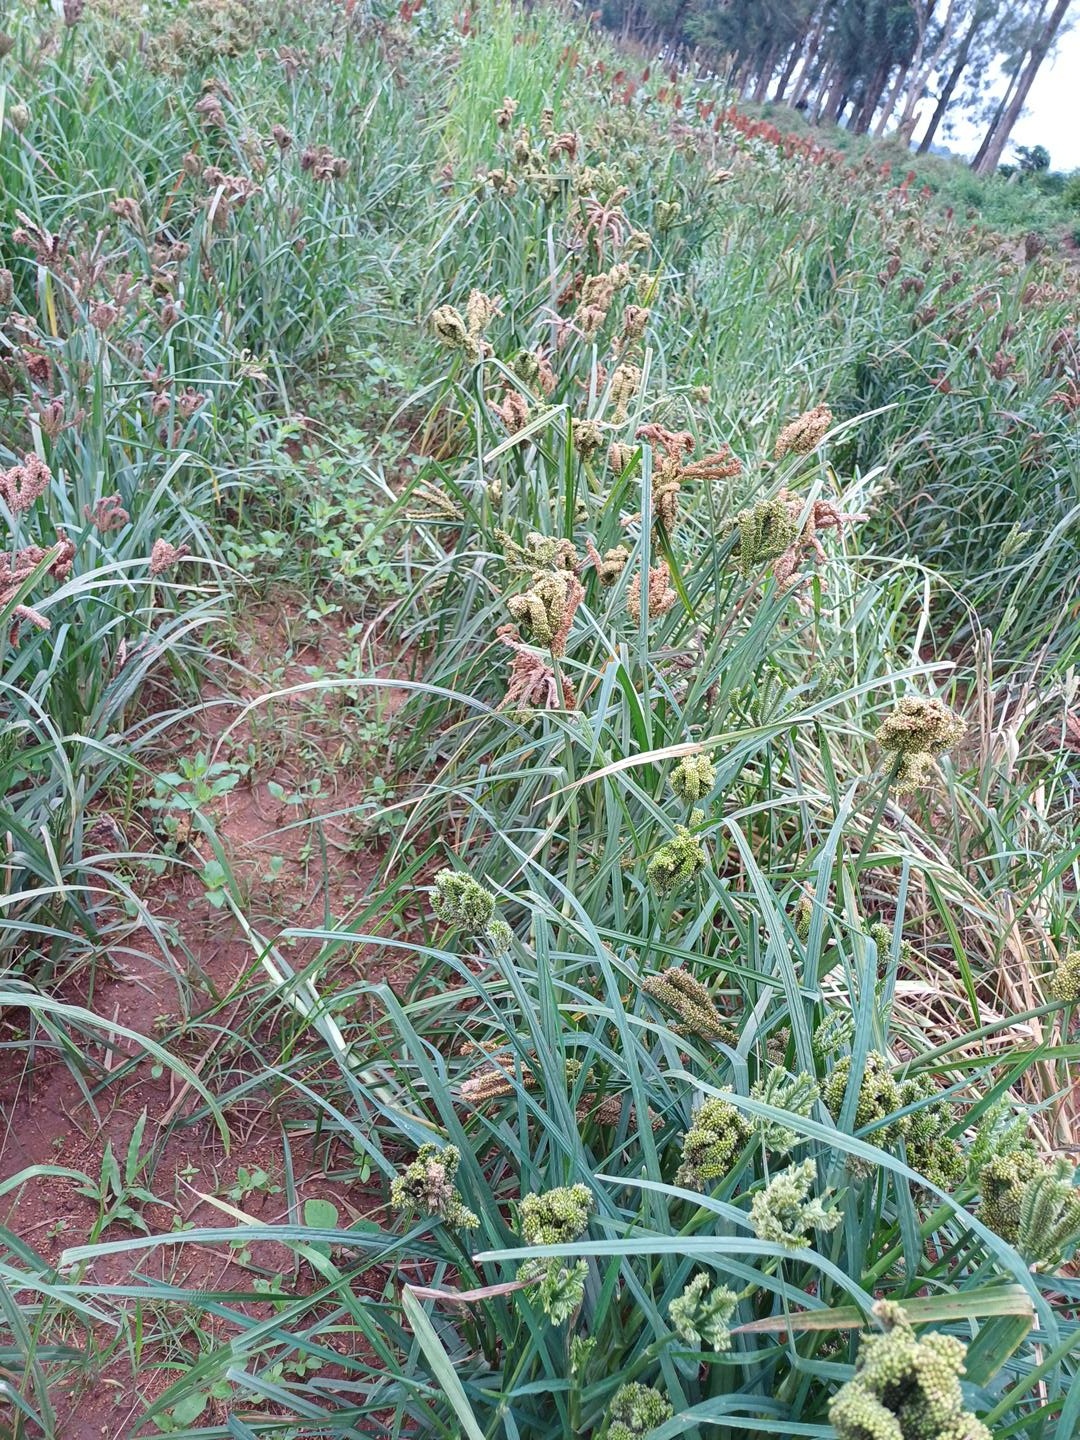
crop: finger millet
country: Kenya
